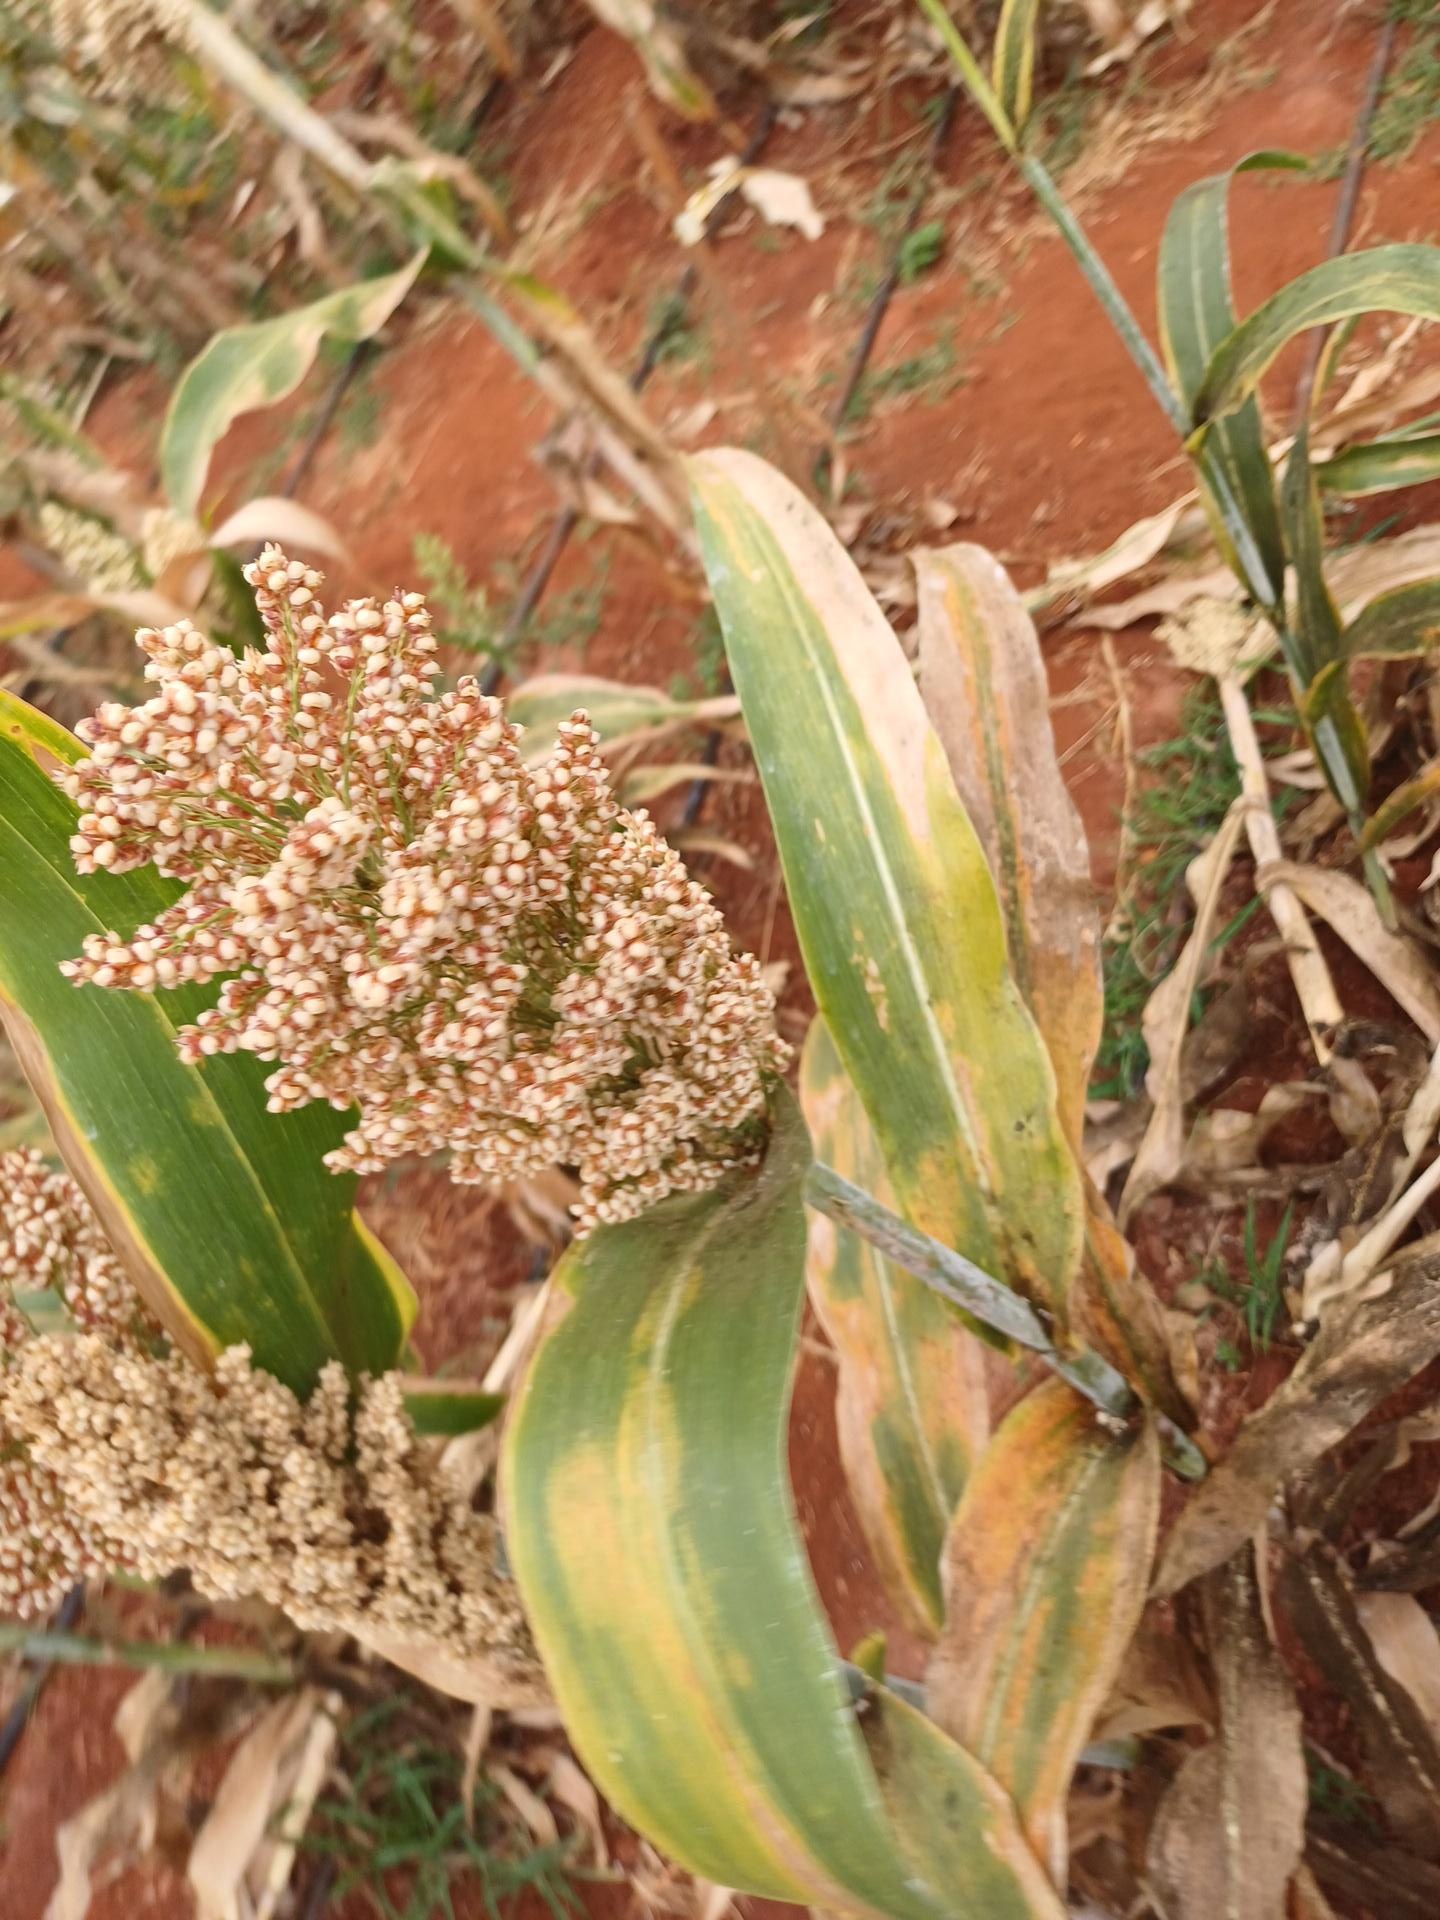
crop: sorghum
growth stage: maturity
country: Kenya
